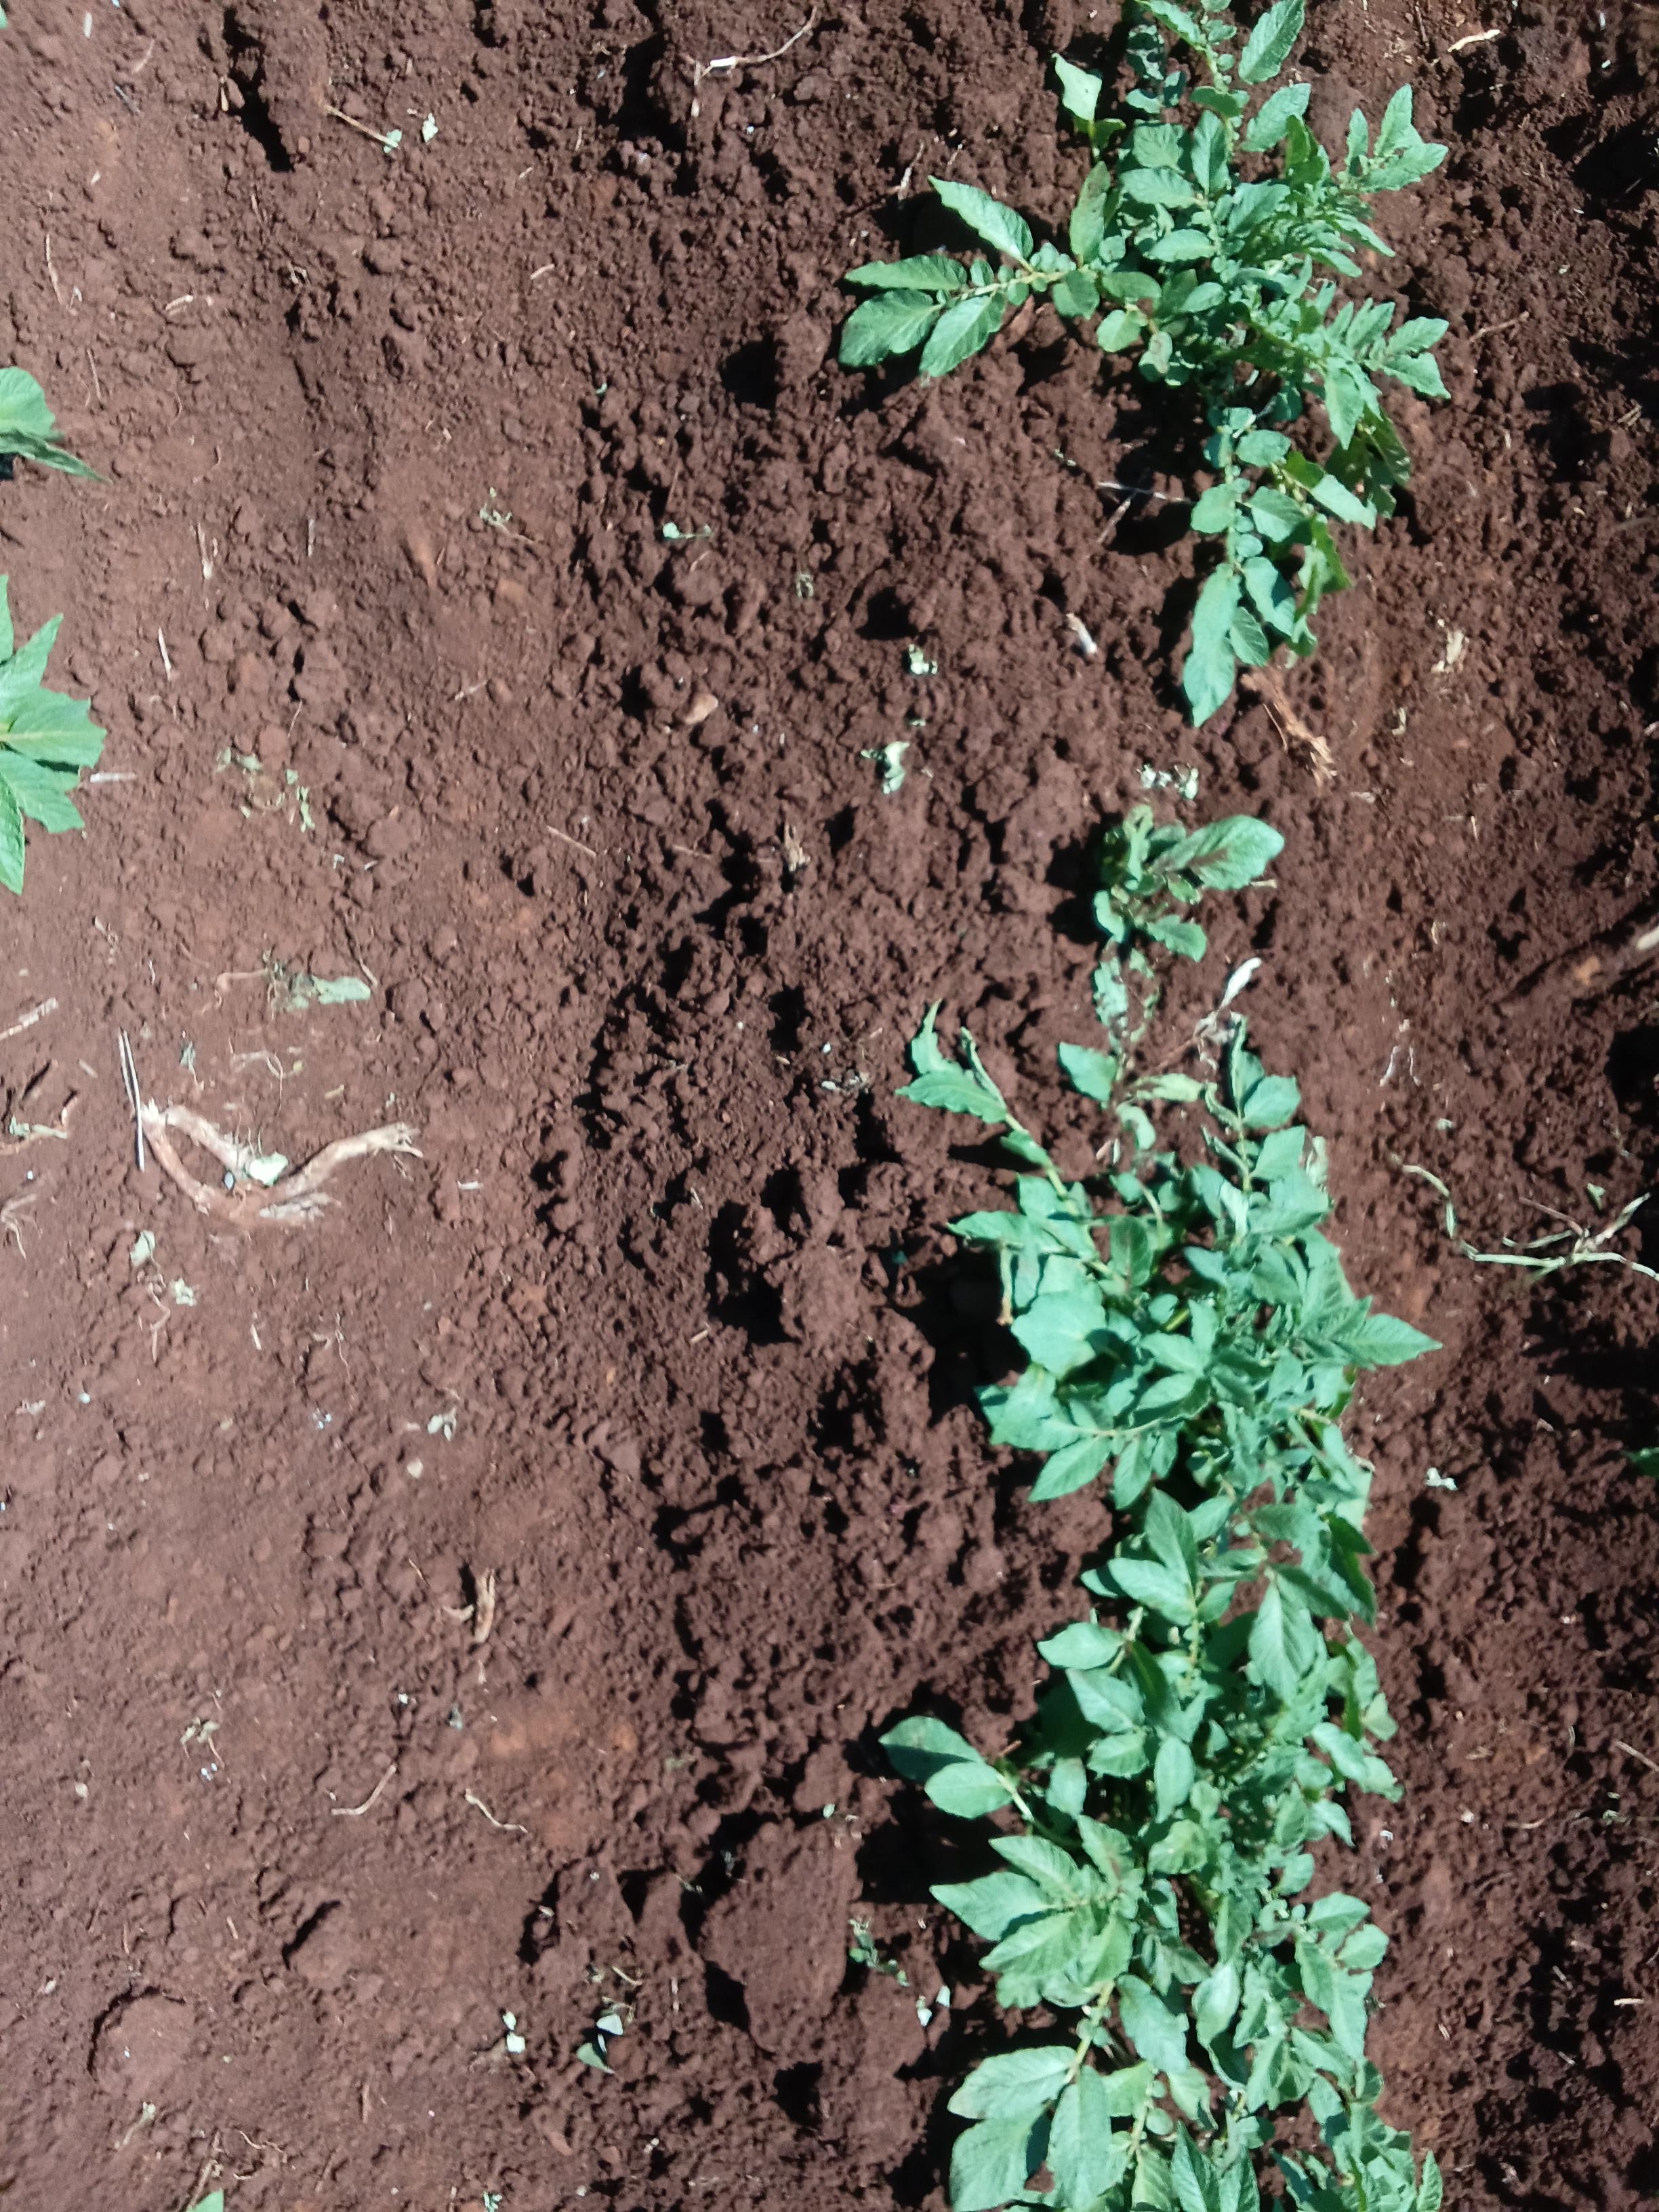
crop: potato
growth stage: vegetative
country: Kenya
